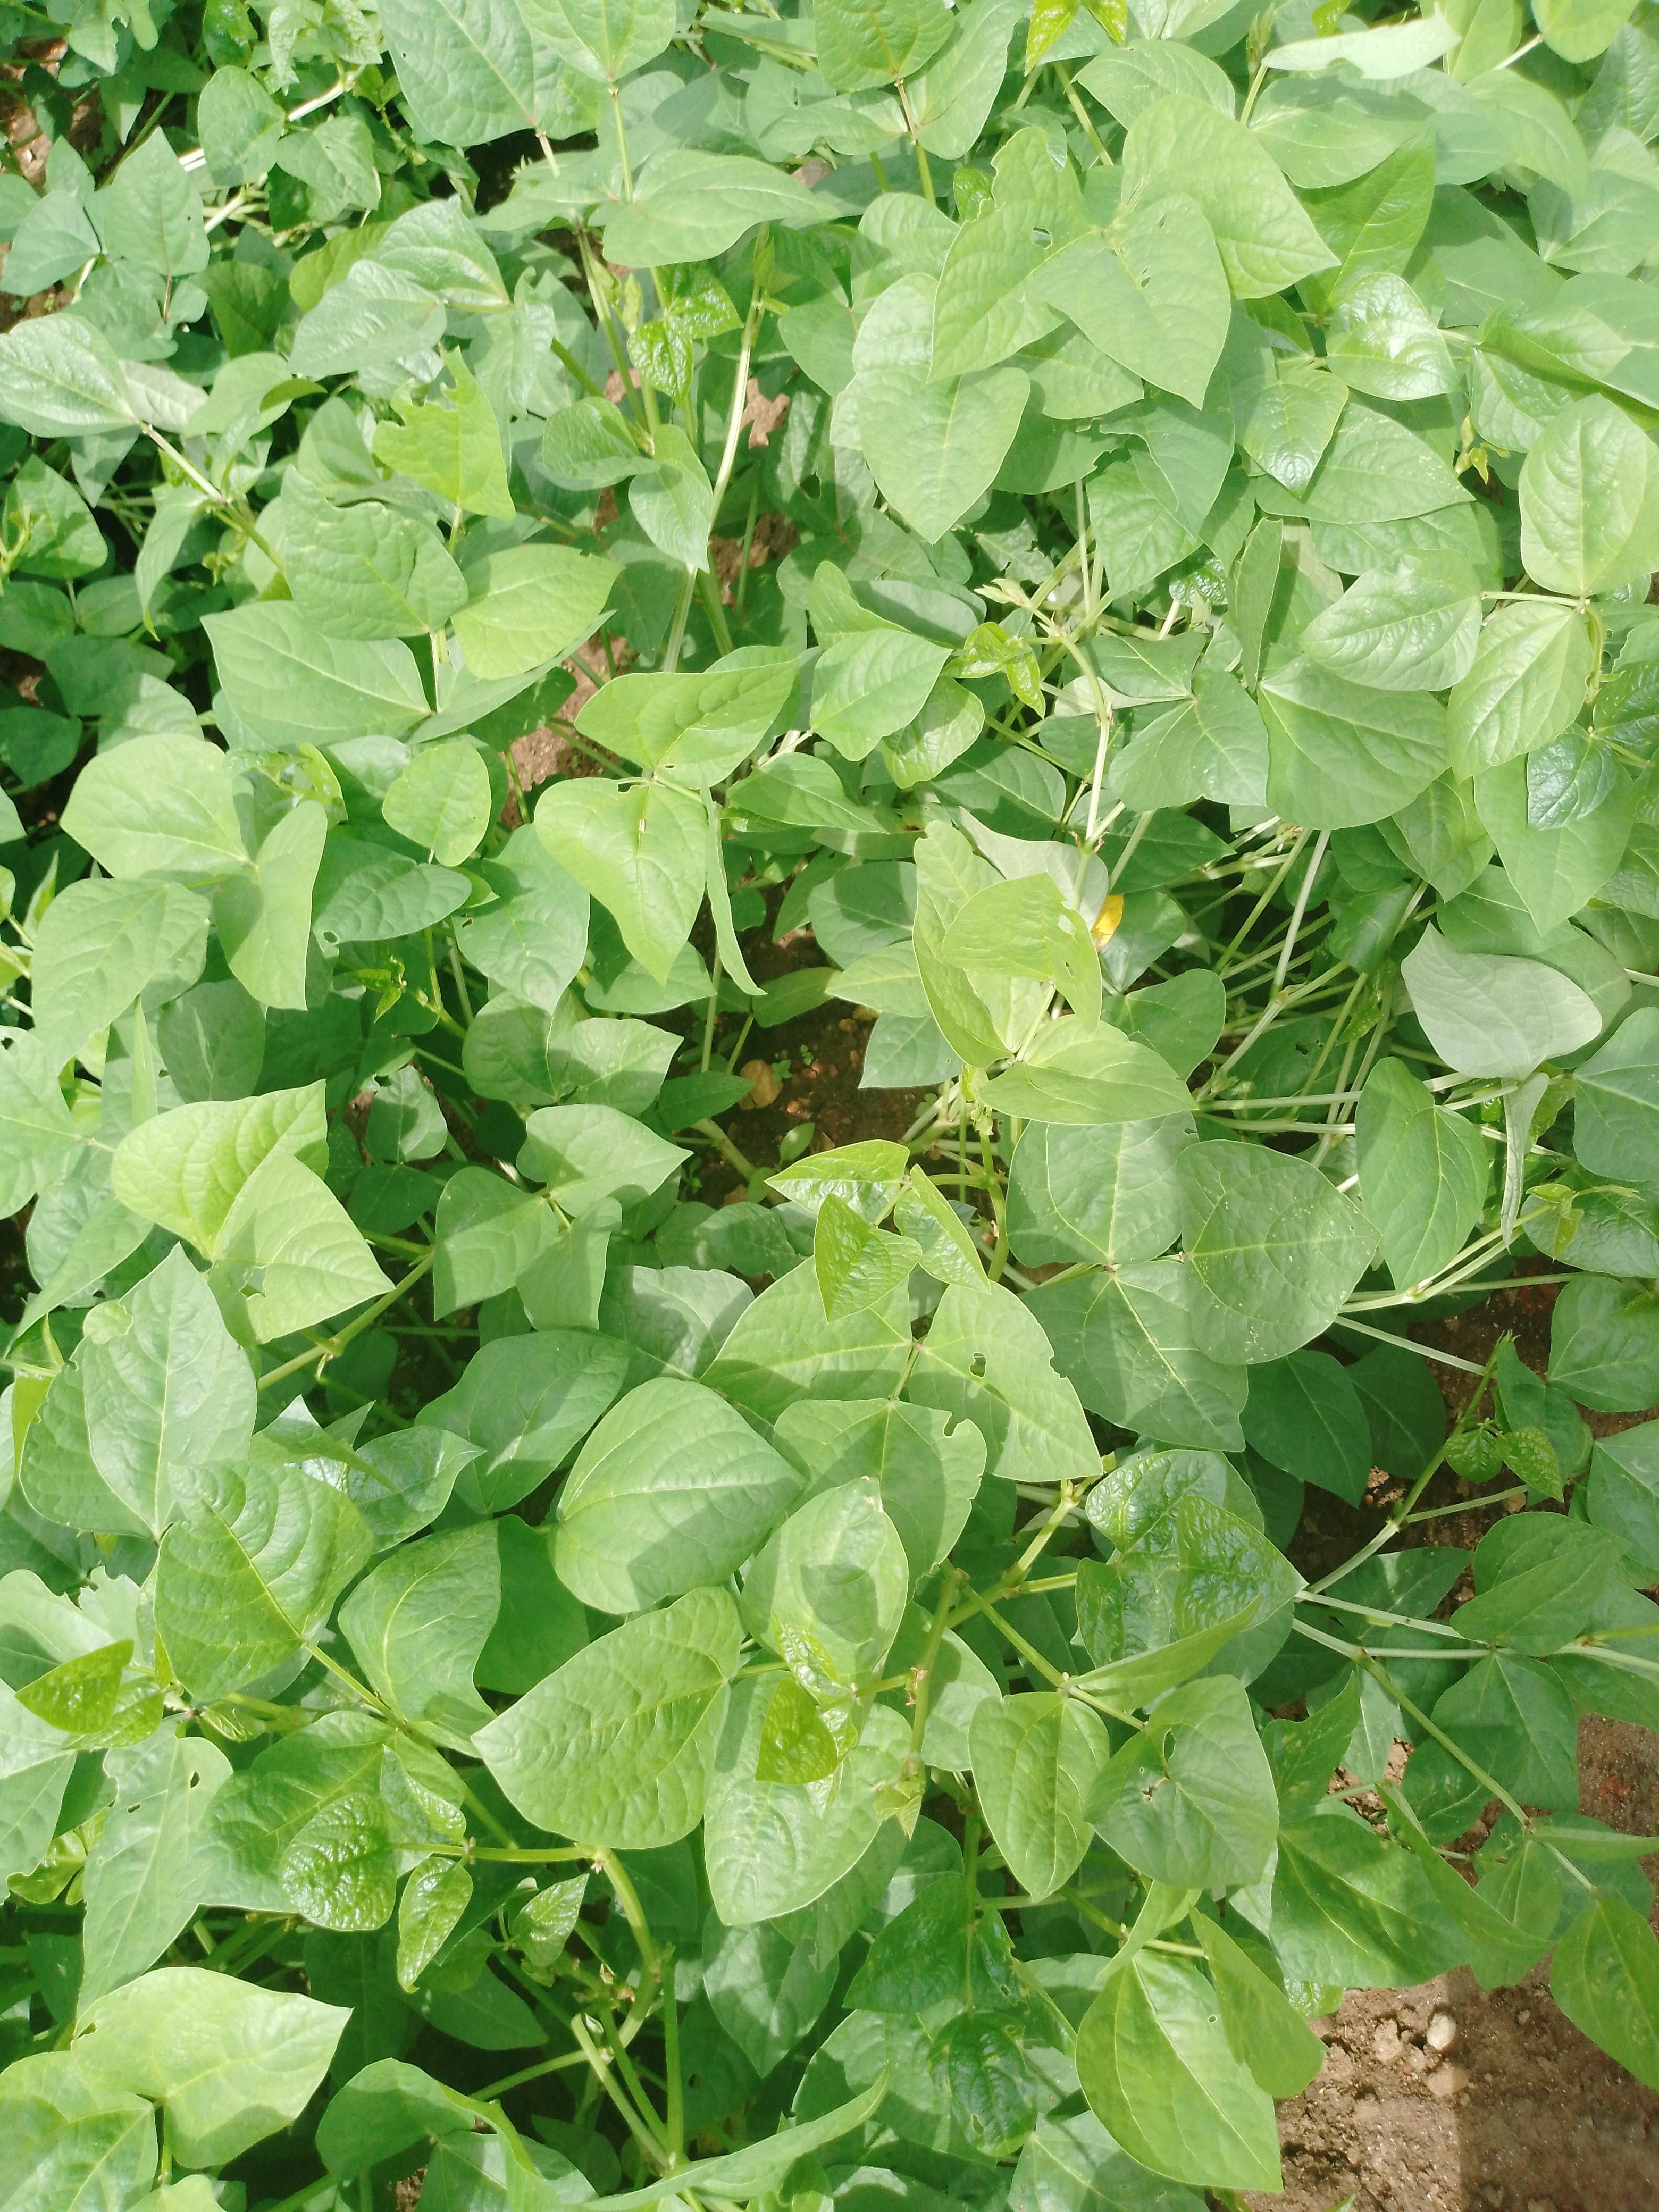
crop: cowpea
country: Malawi
